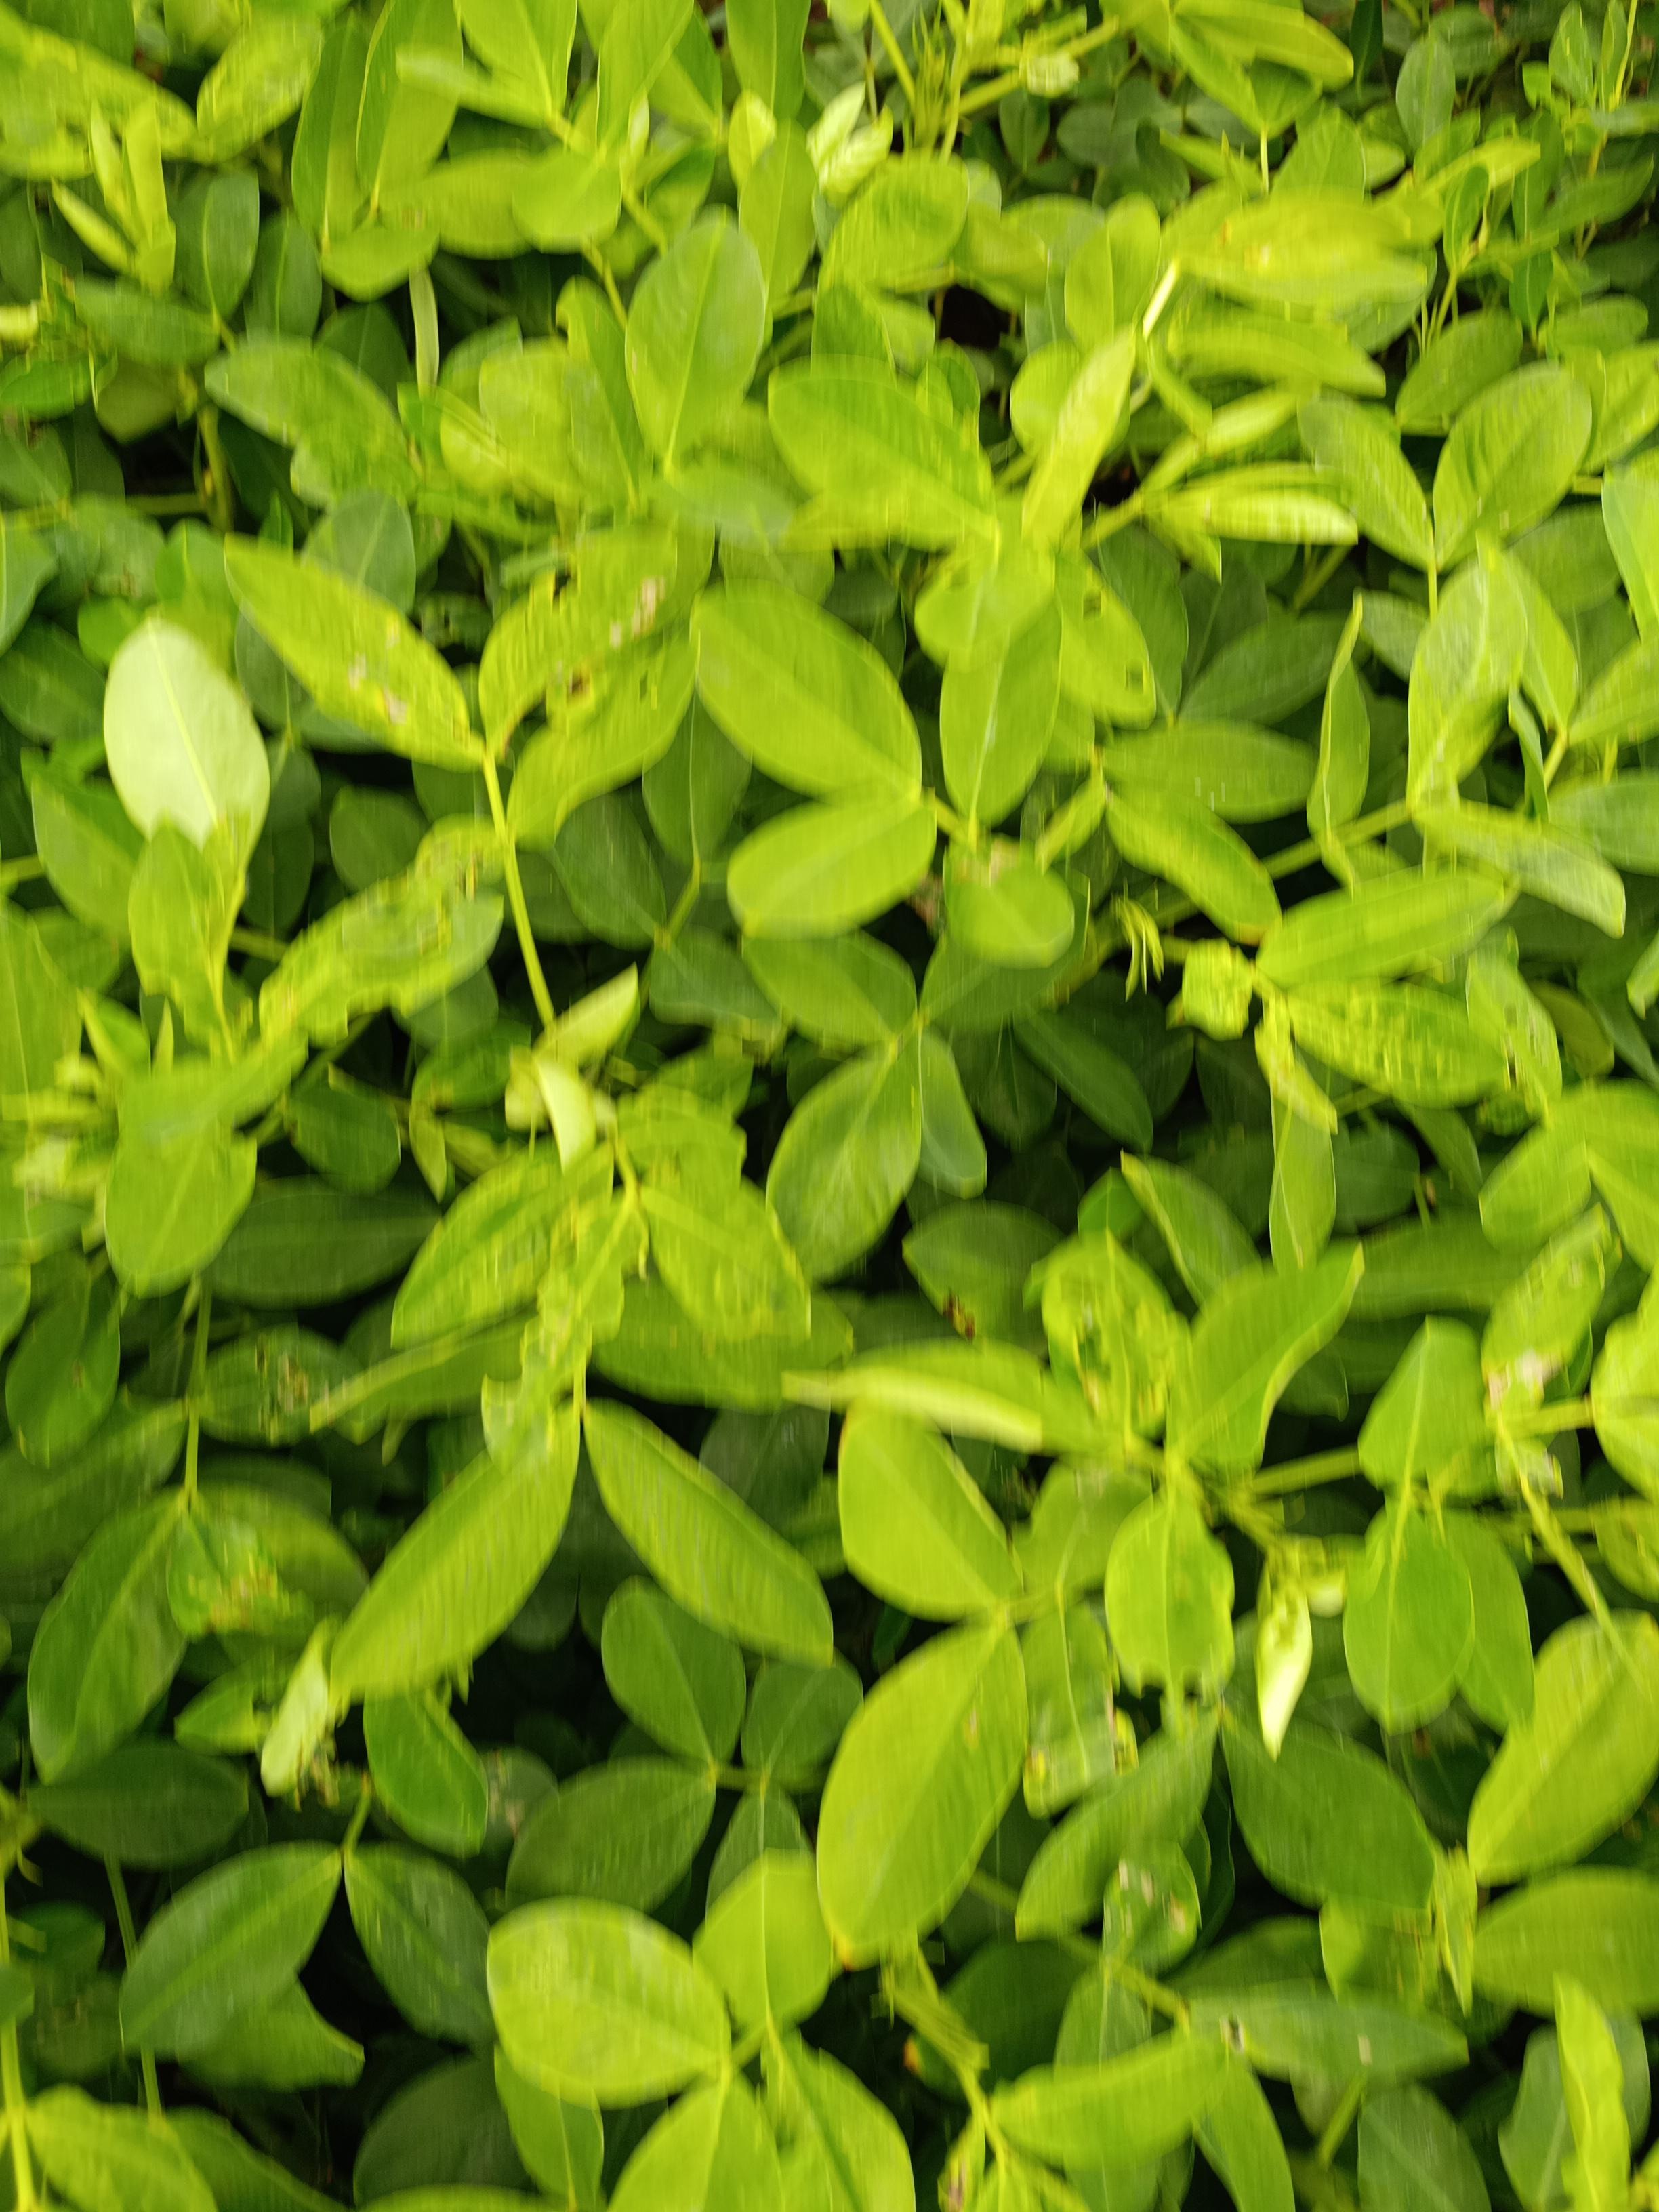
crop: groundnut
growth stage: flowering
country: Kenya
